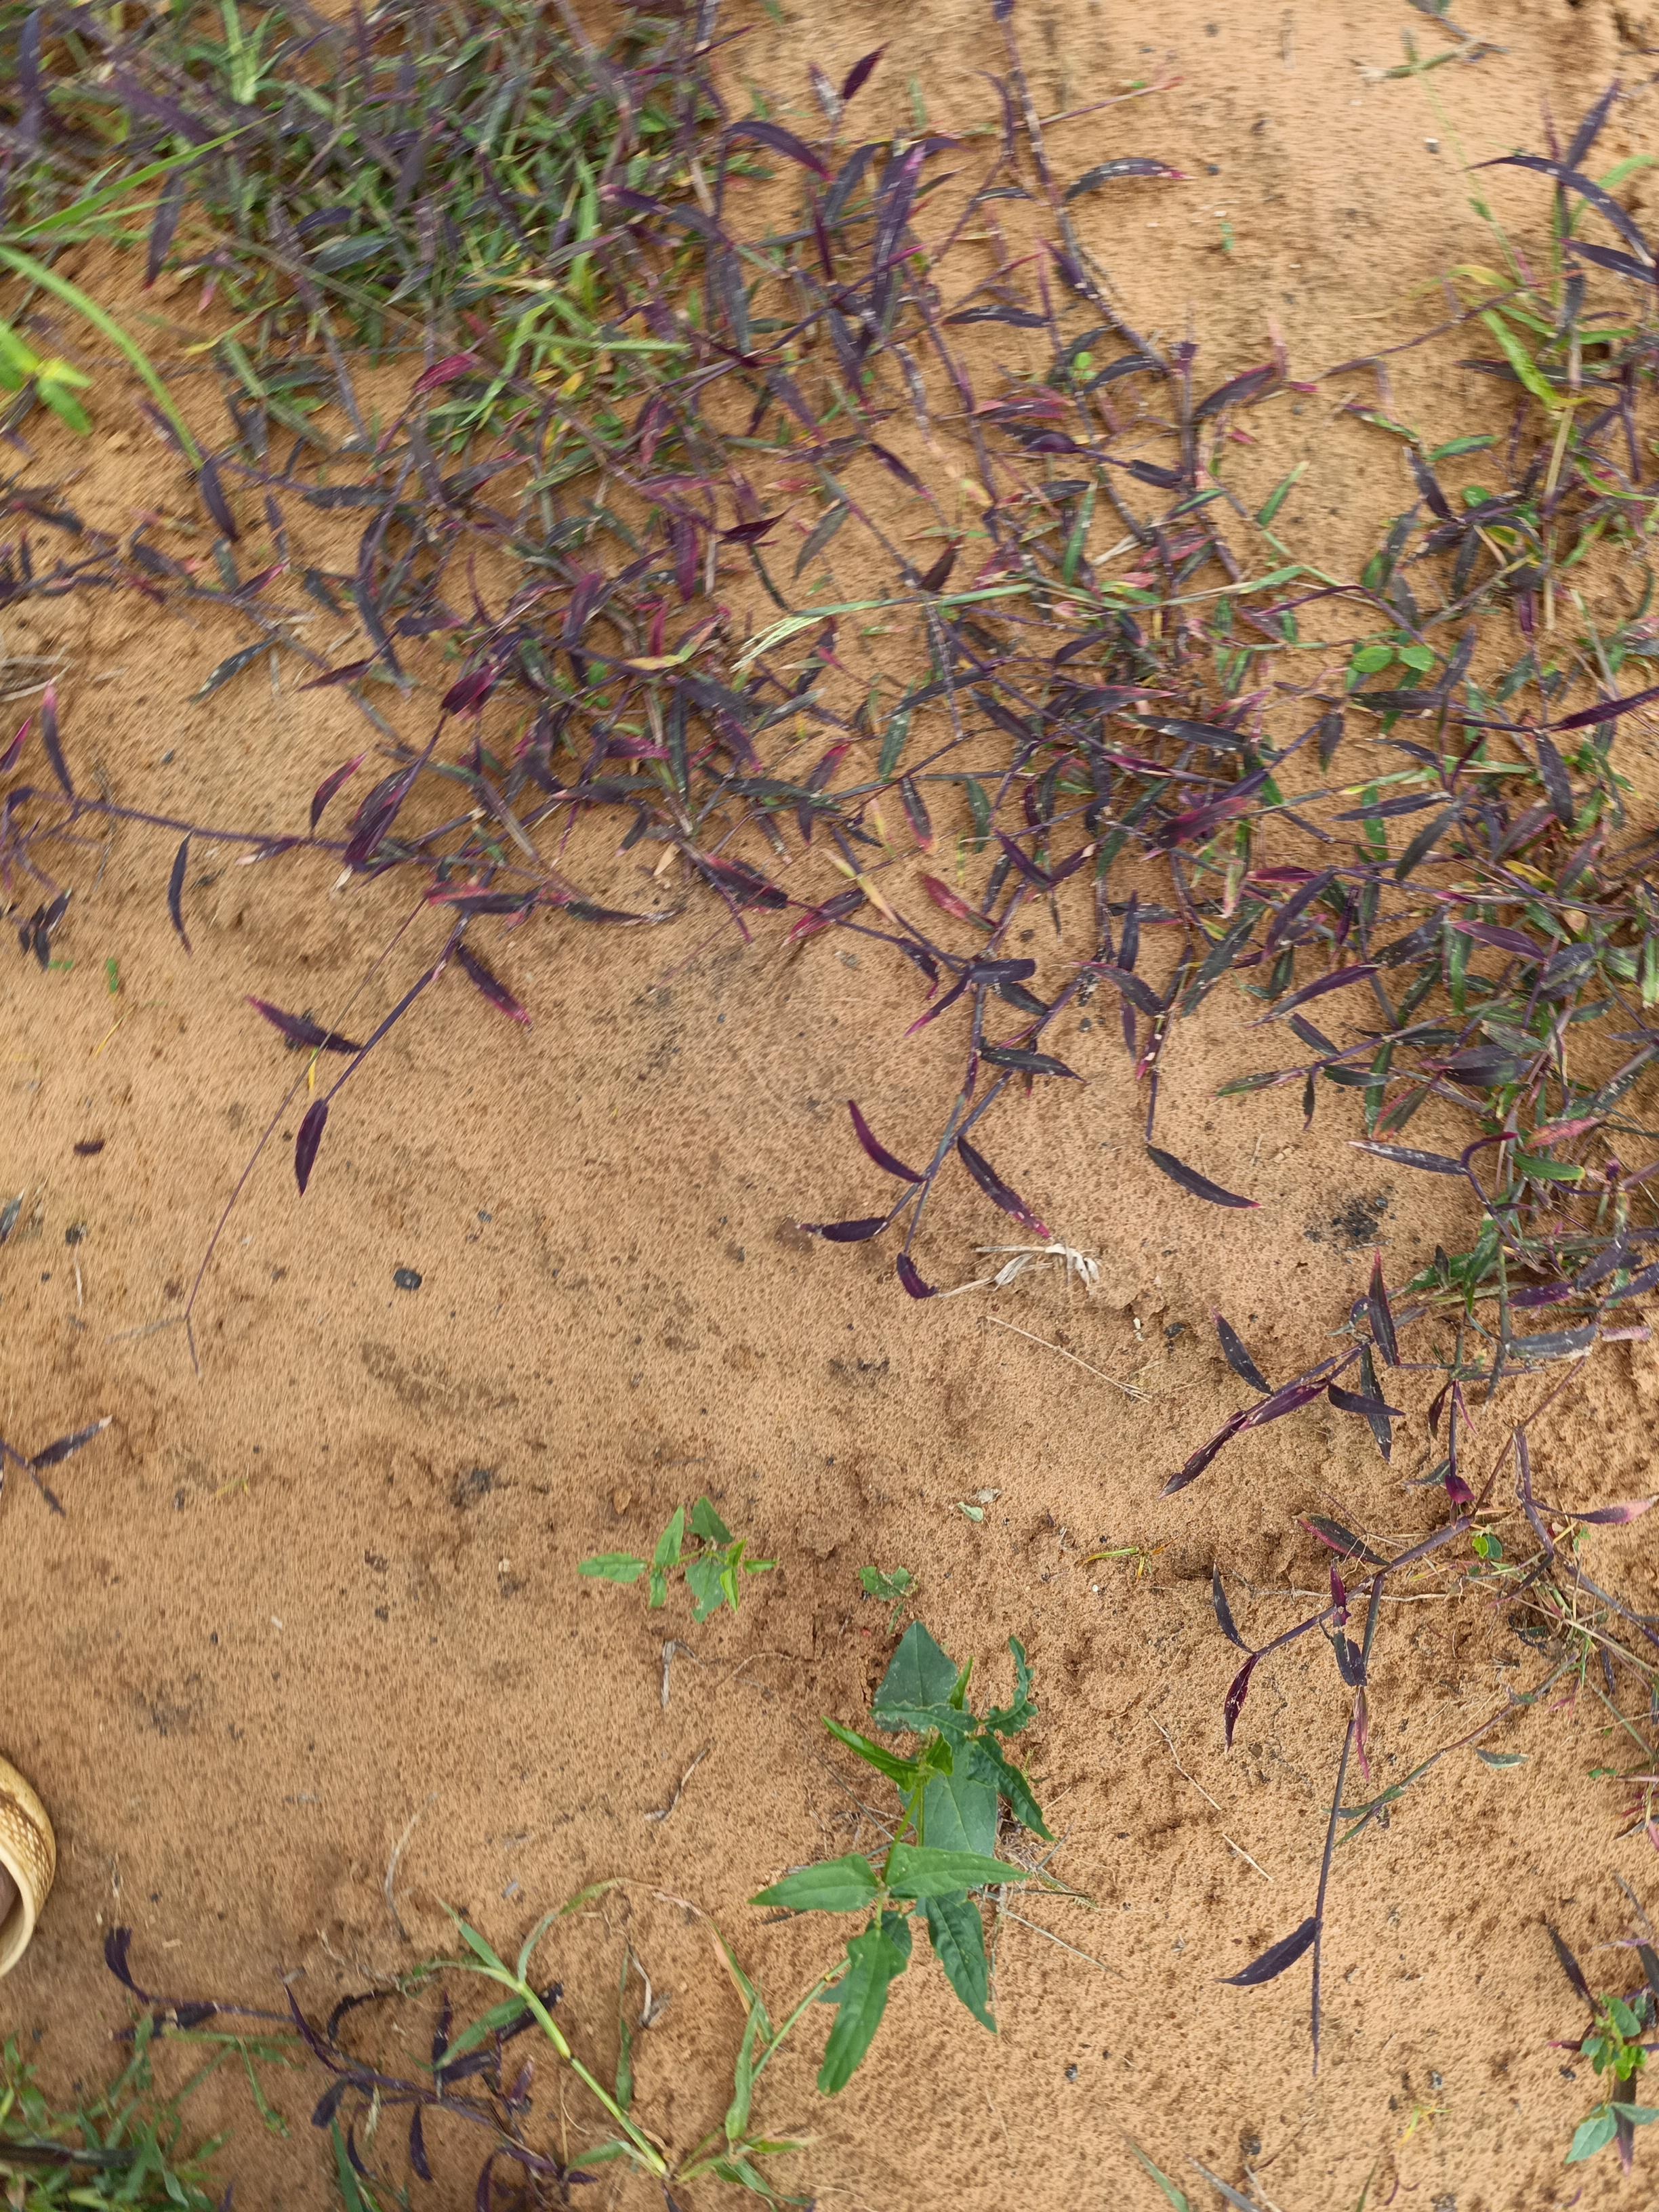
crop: cowpea
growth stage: emergence
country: Nigeria
